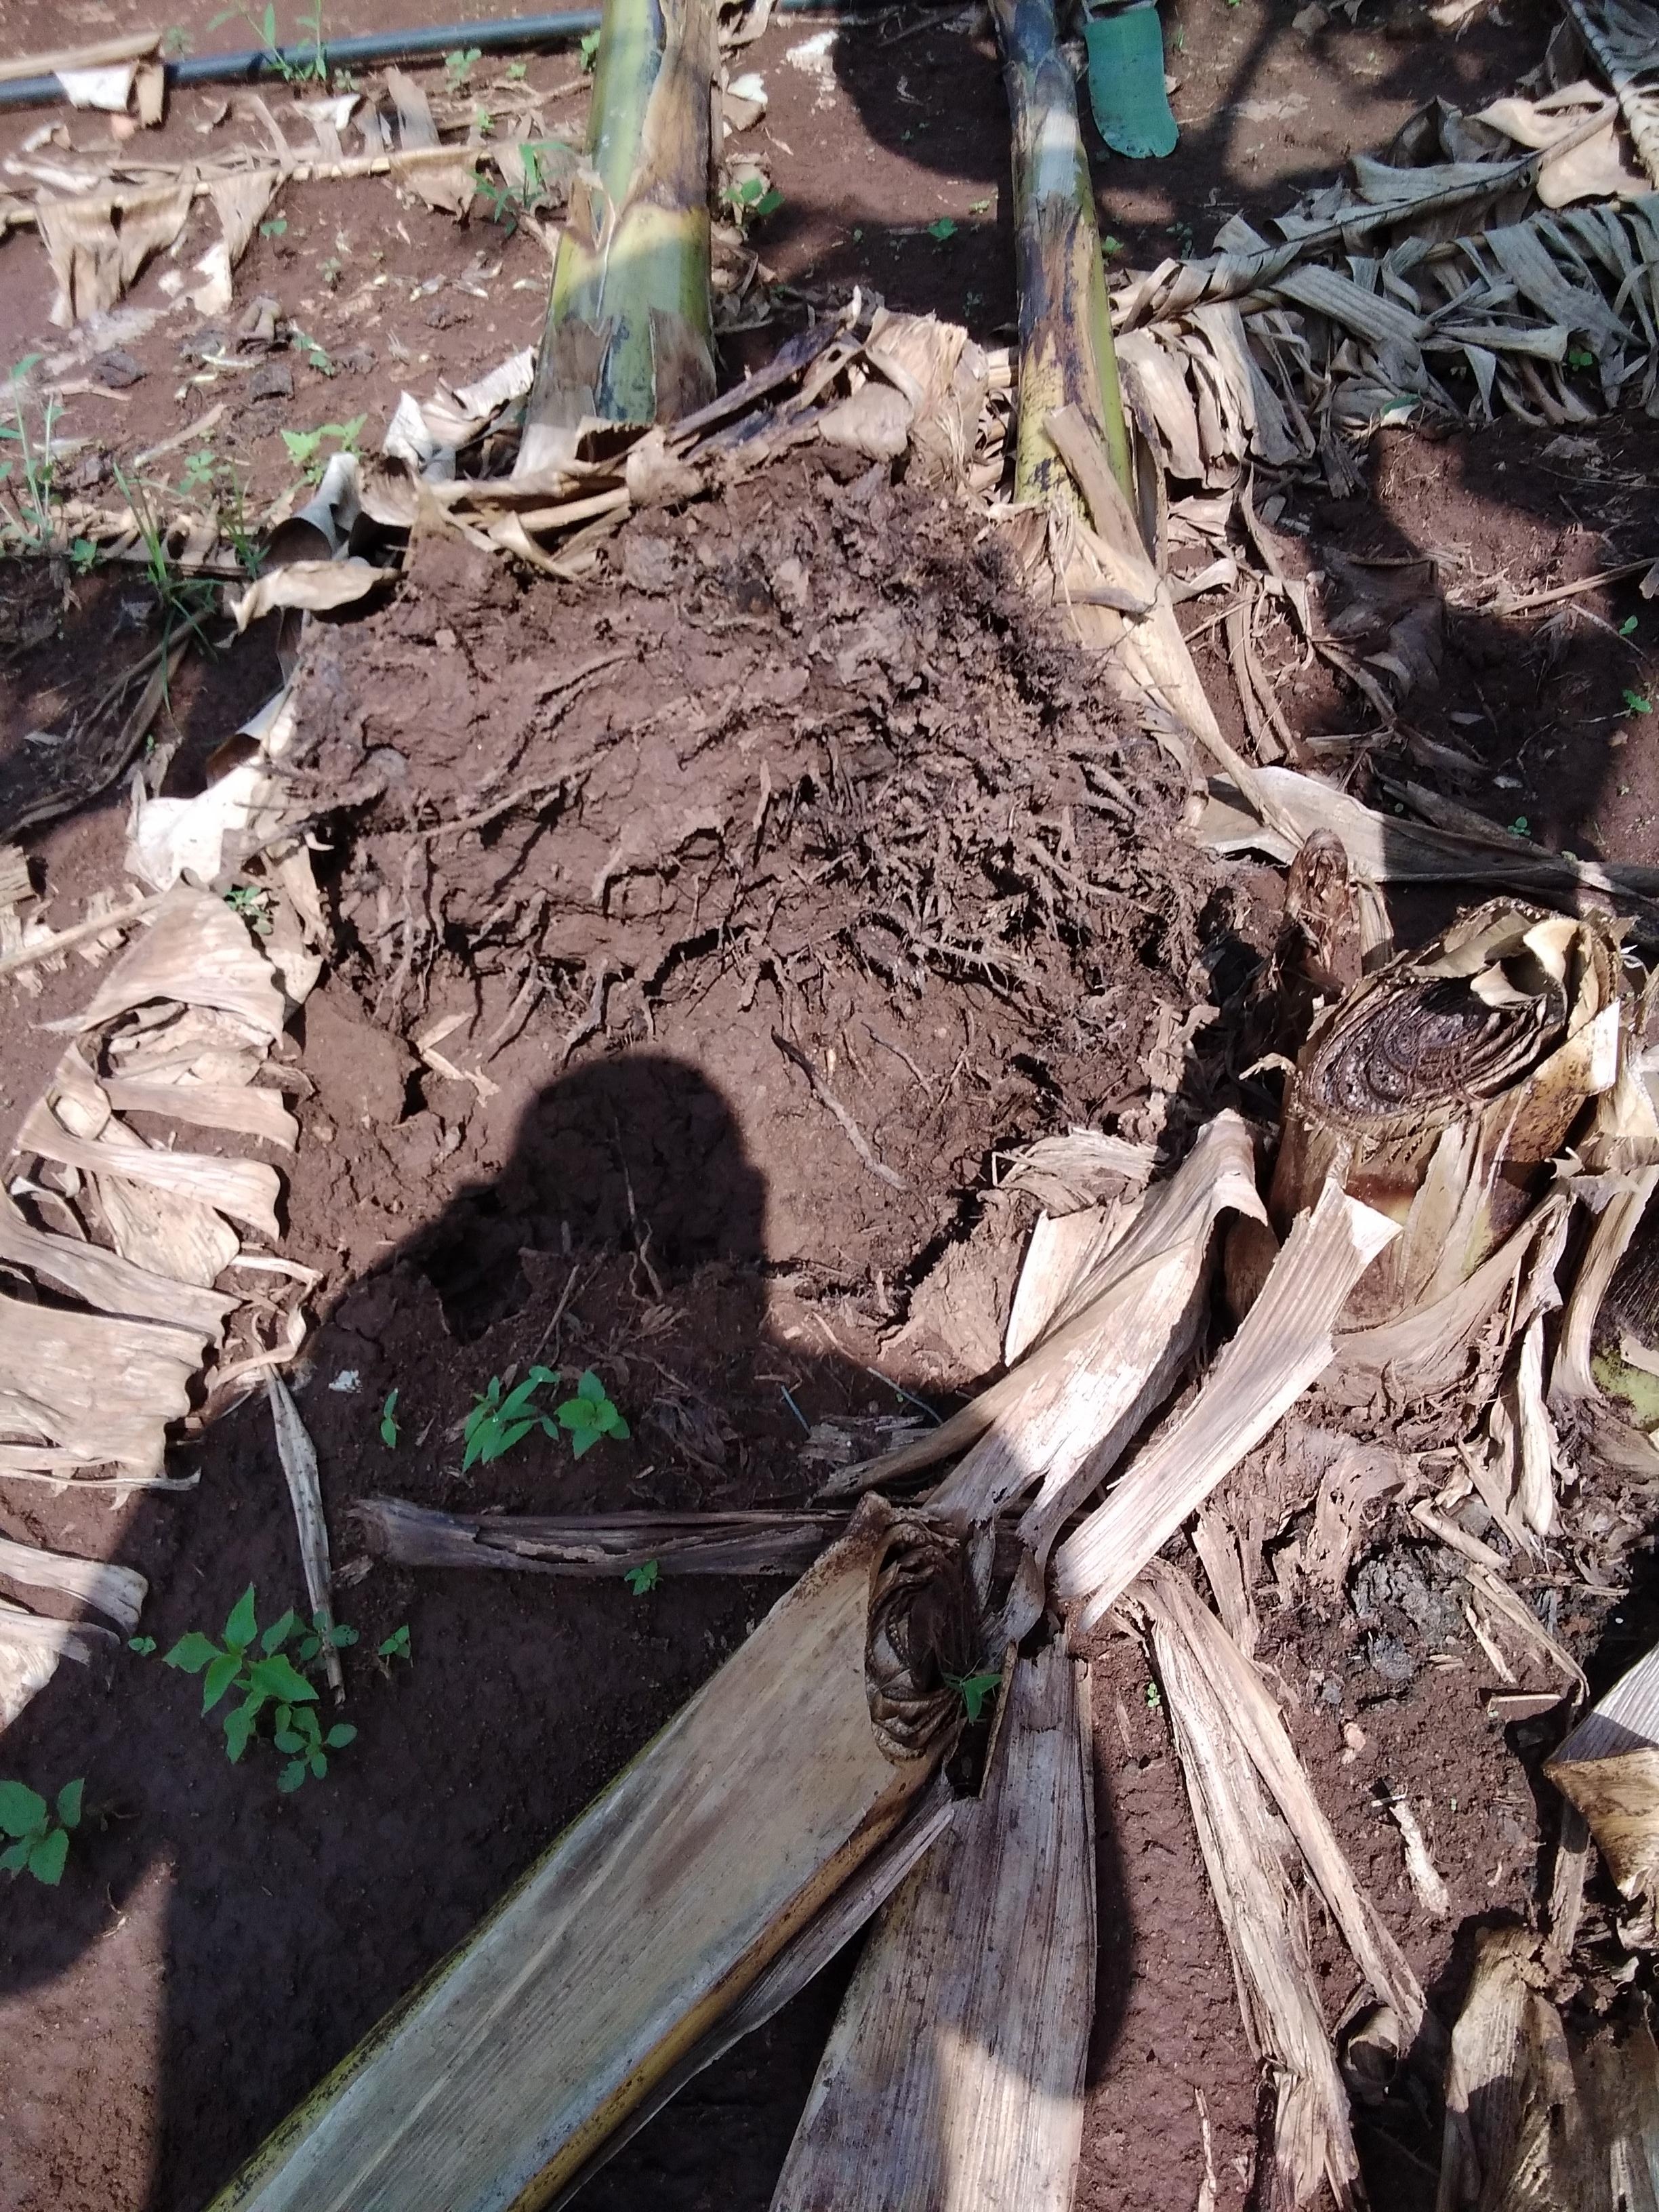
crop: banana
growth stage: flowering
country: Tanzania
